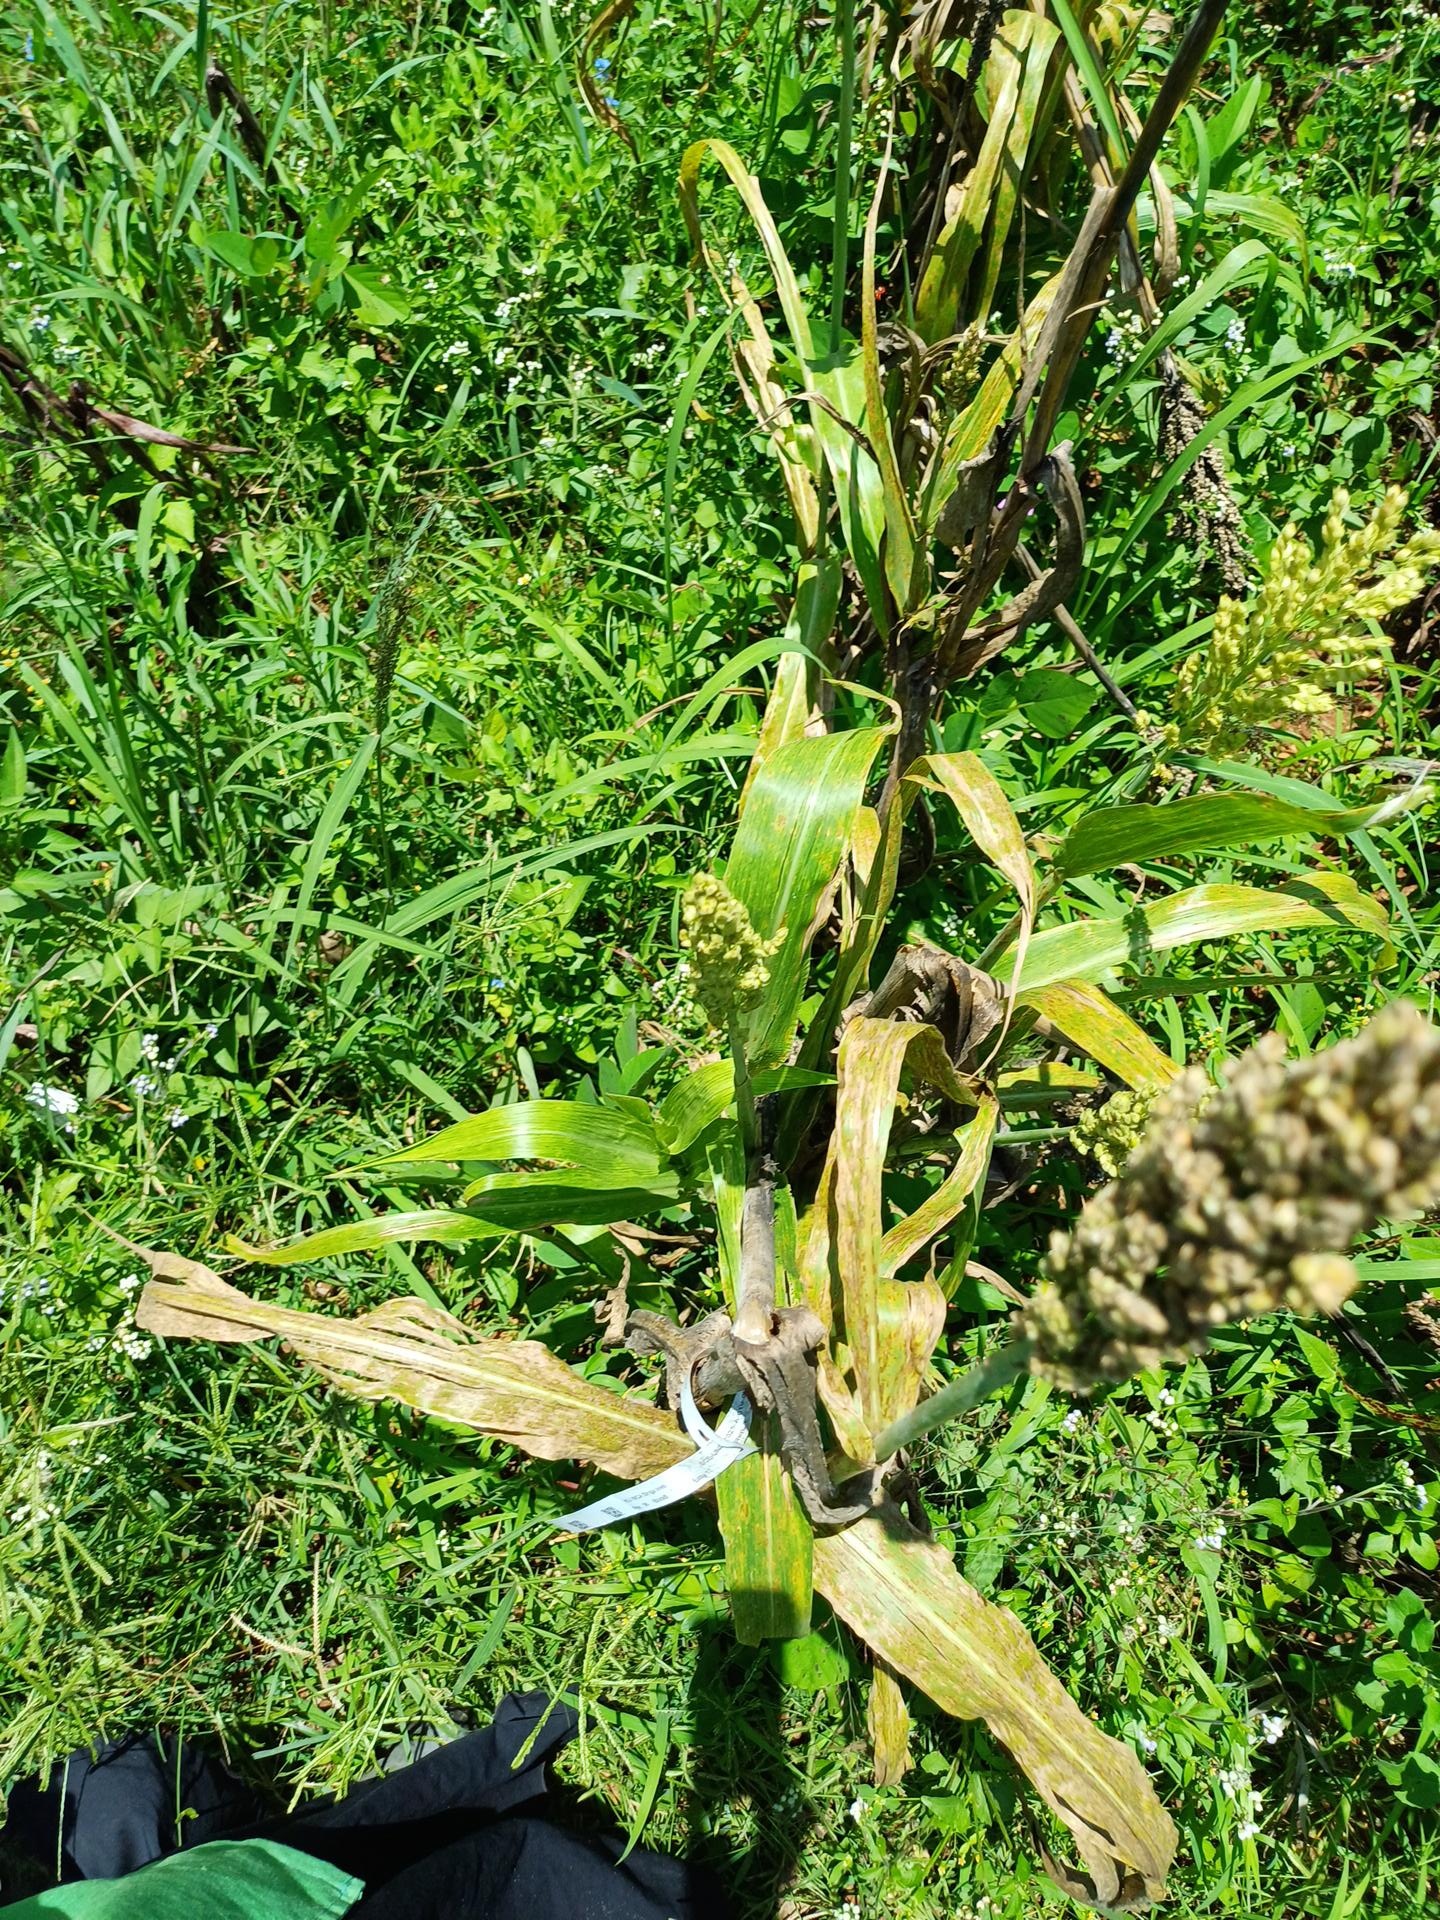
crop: sorghum
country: Kenya
